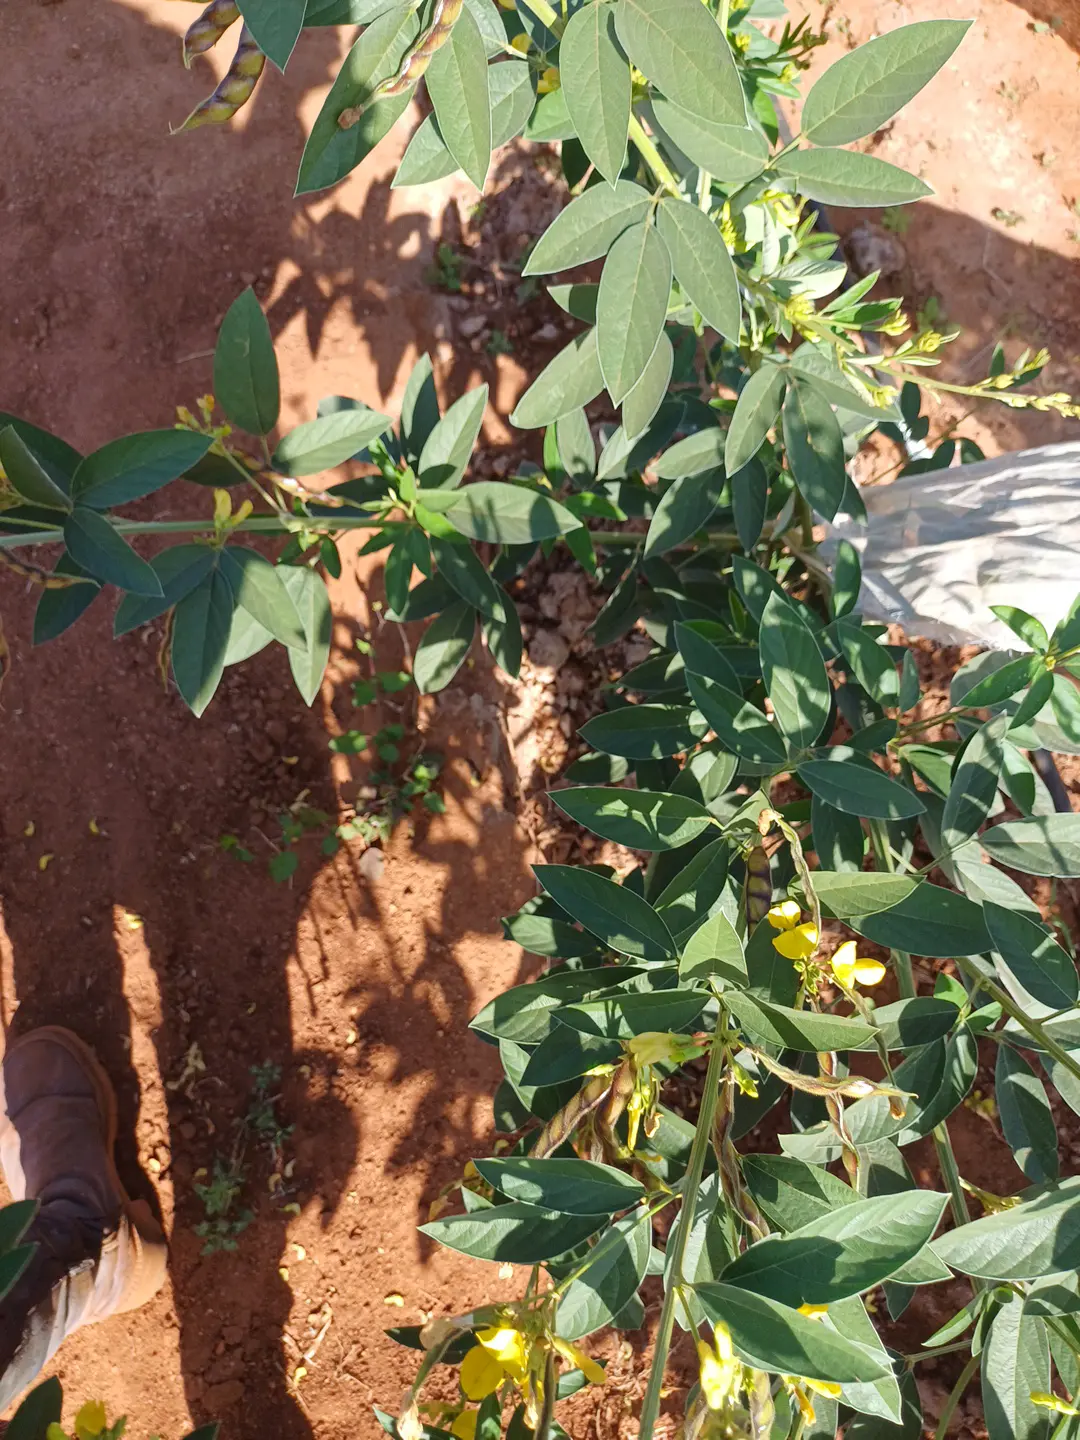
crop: pigeonpea
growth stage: development pod
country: Kenya
